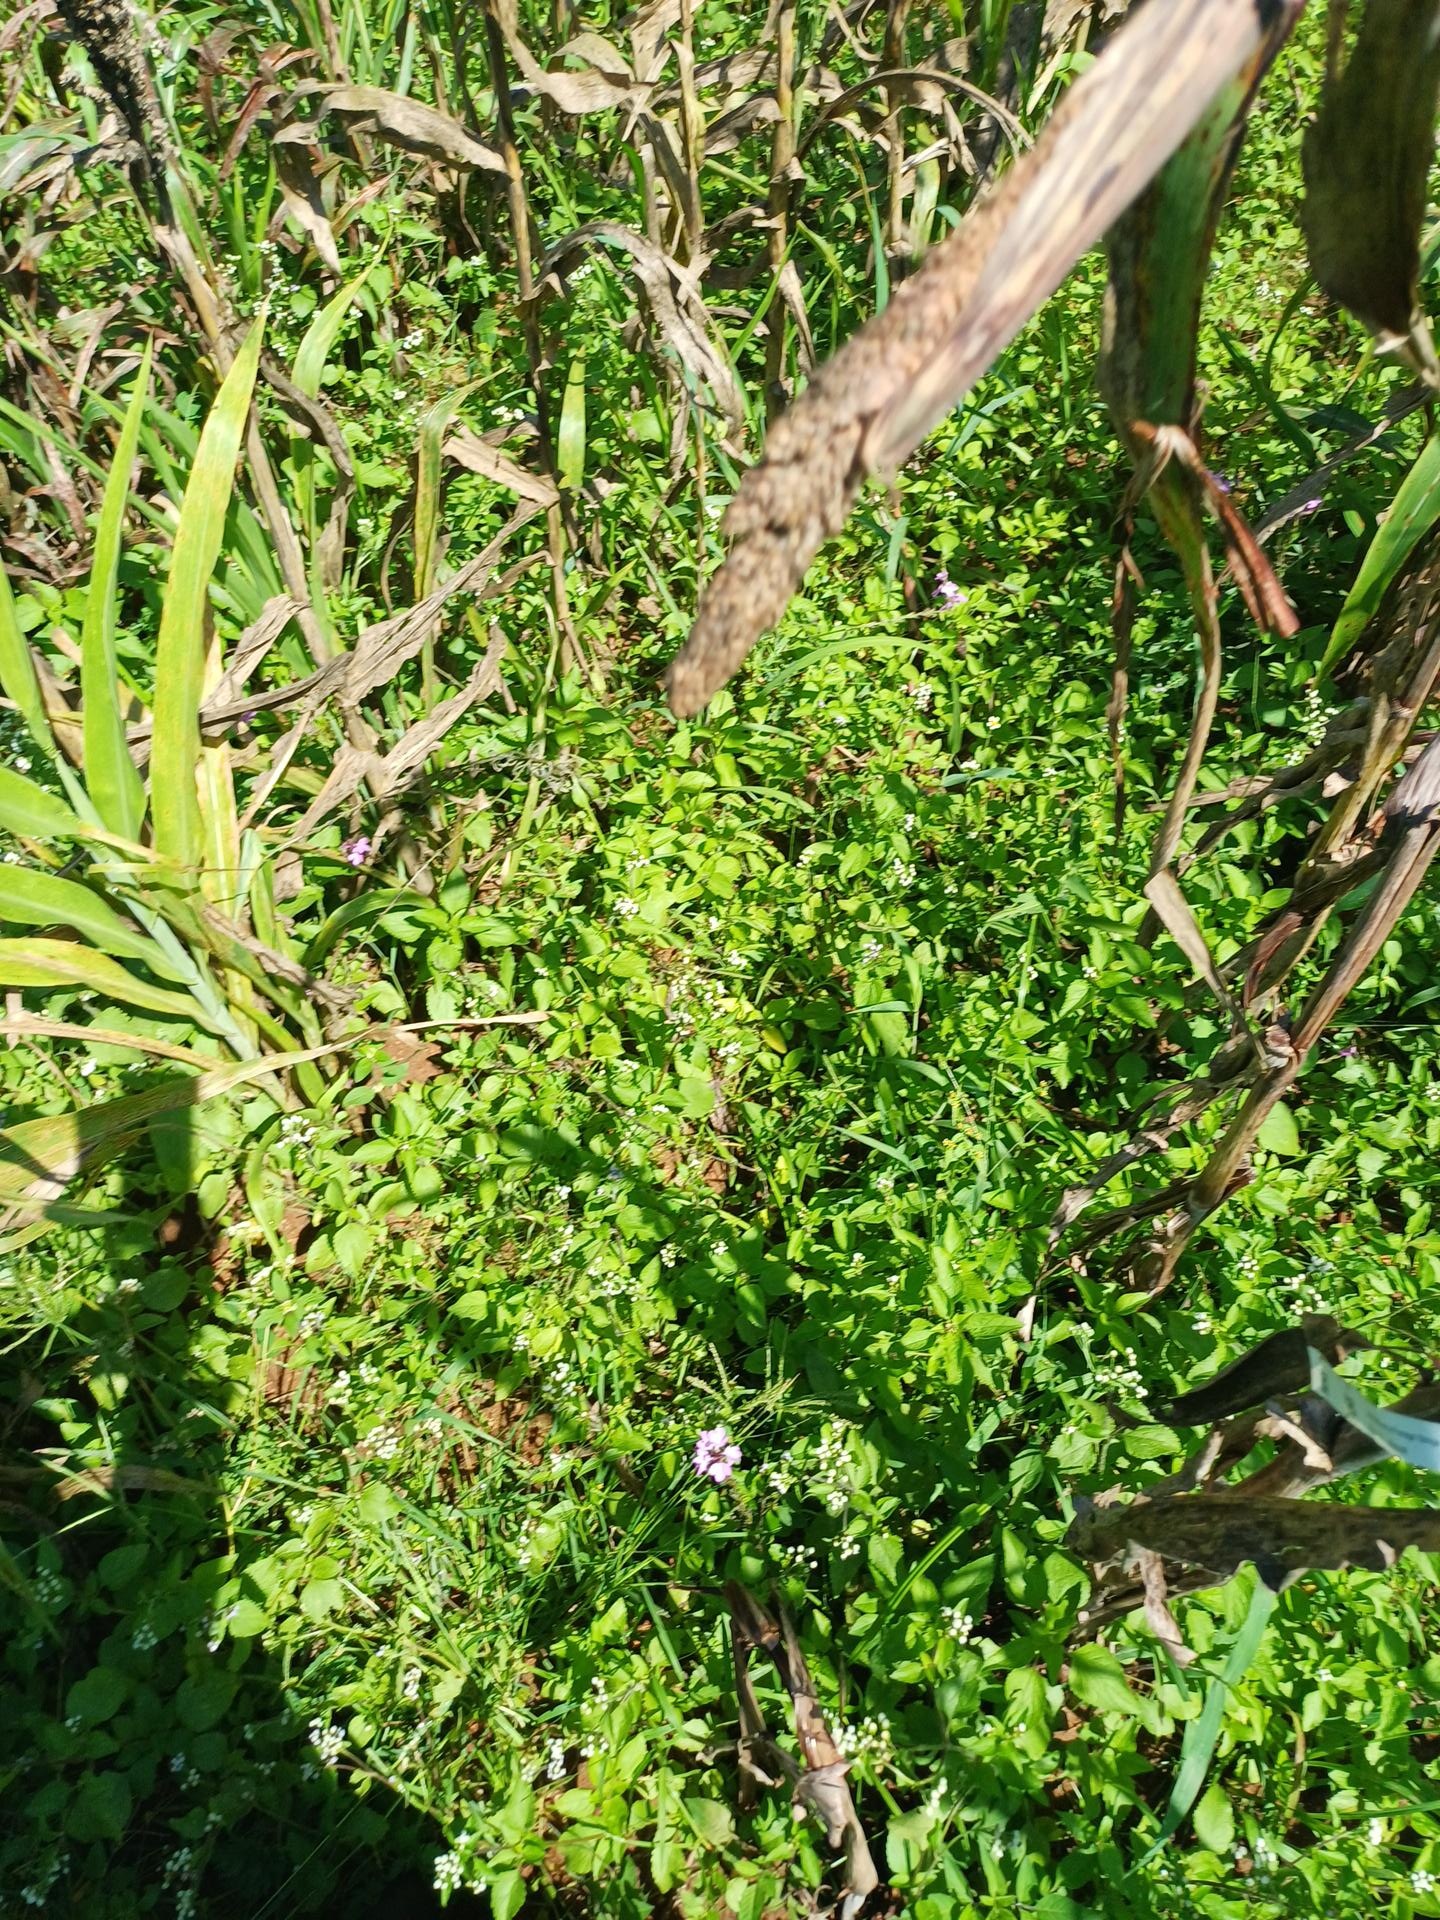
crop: sorghum
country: Kenya
